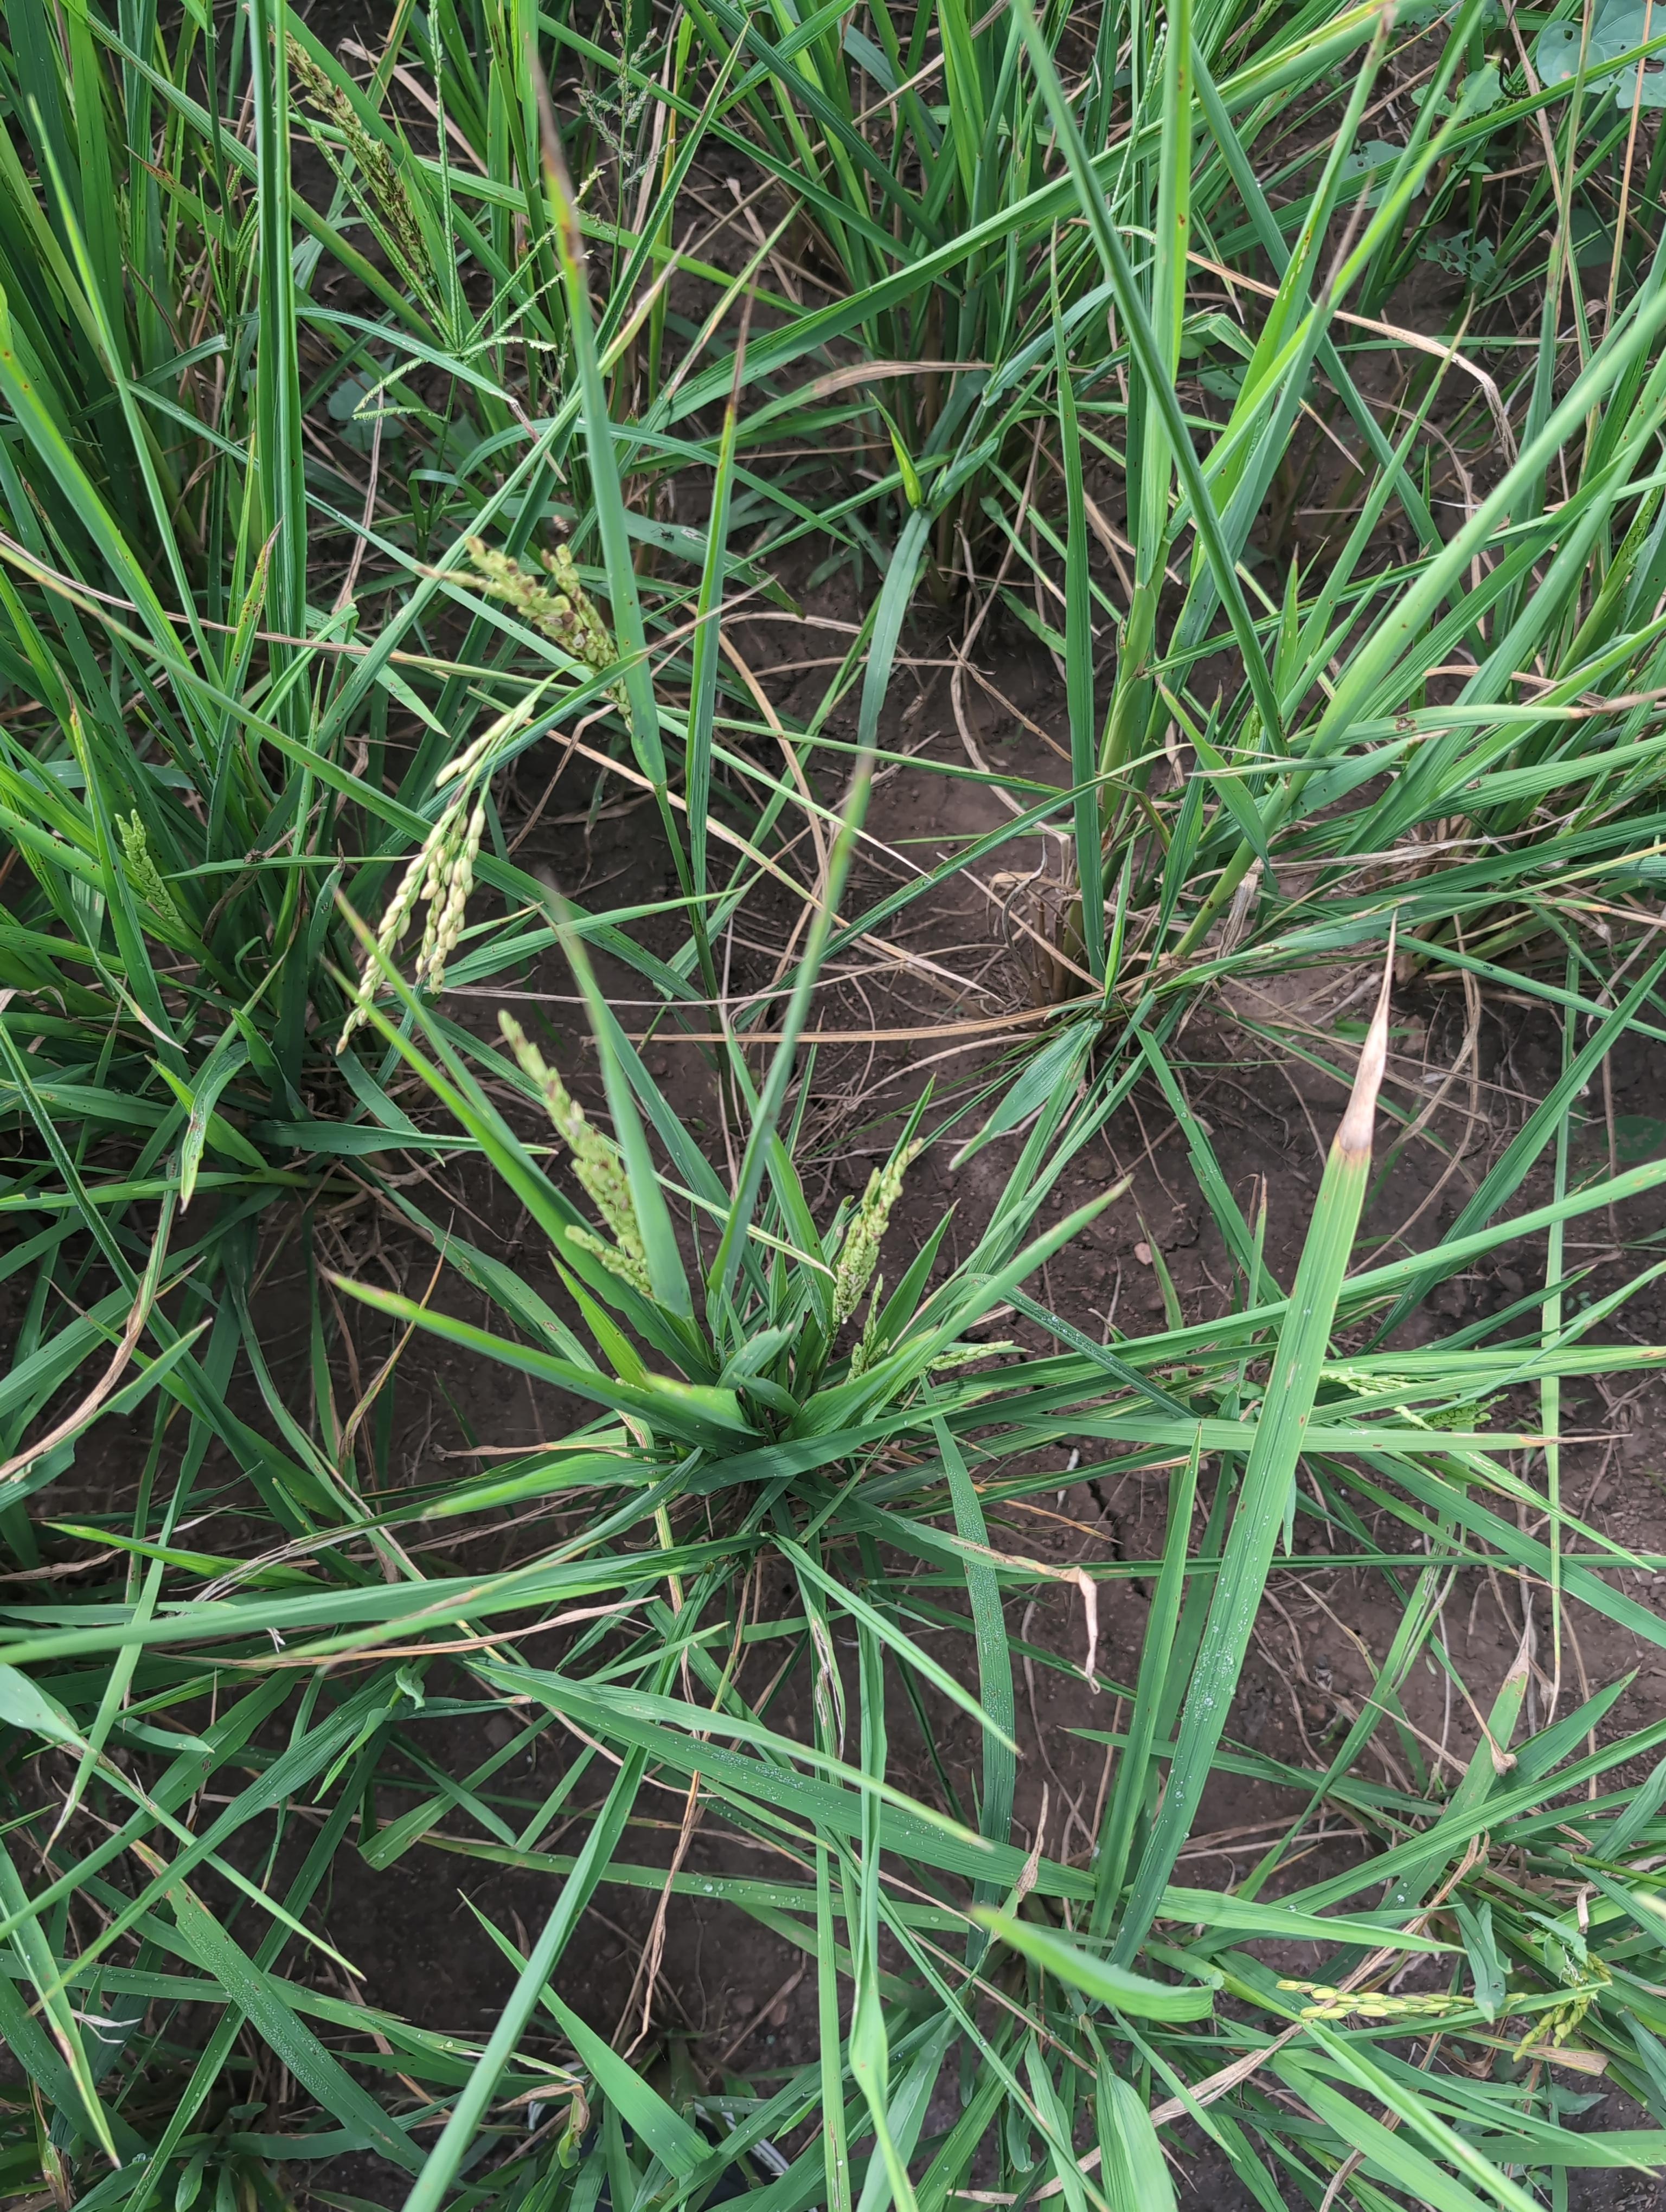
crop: rice
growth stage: flowering
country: Côte d'Ivoire
